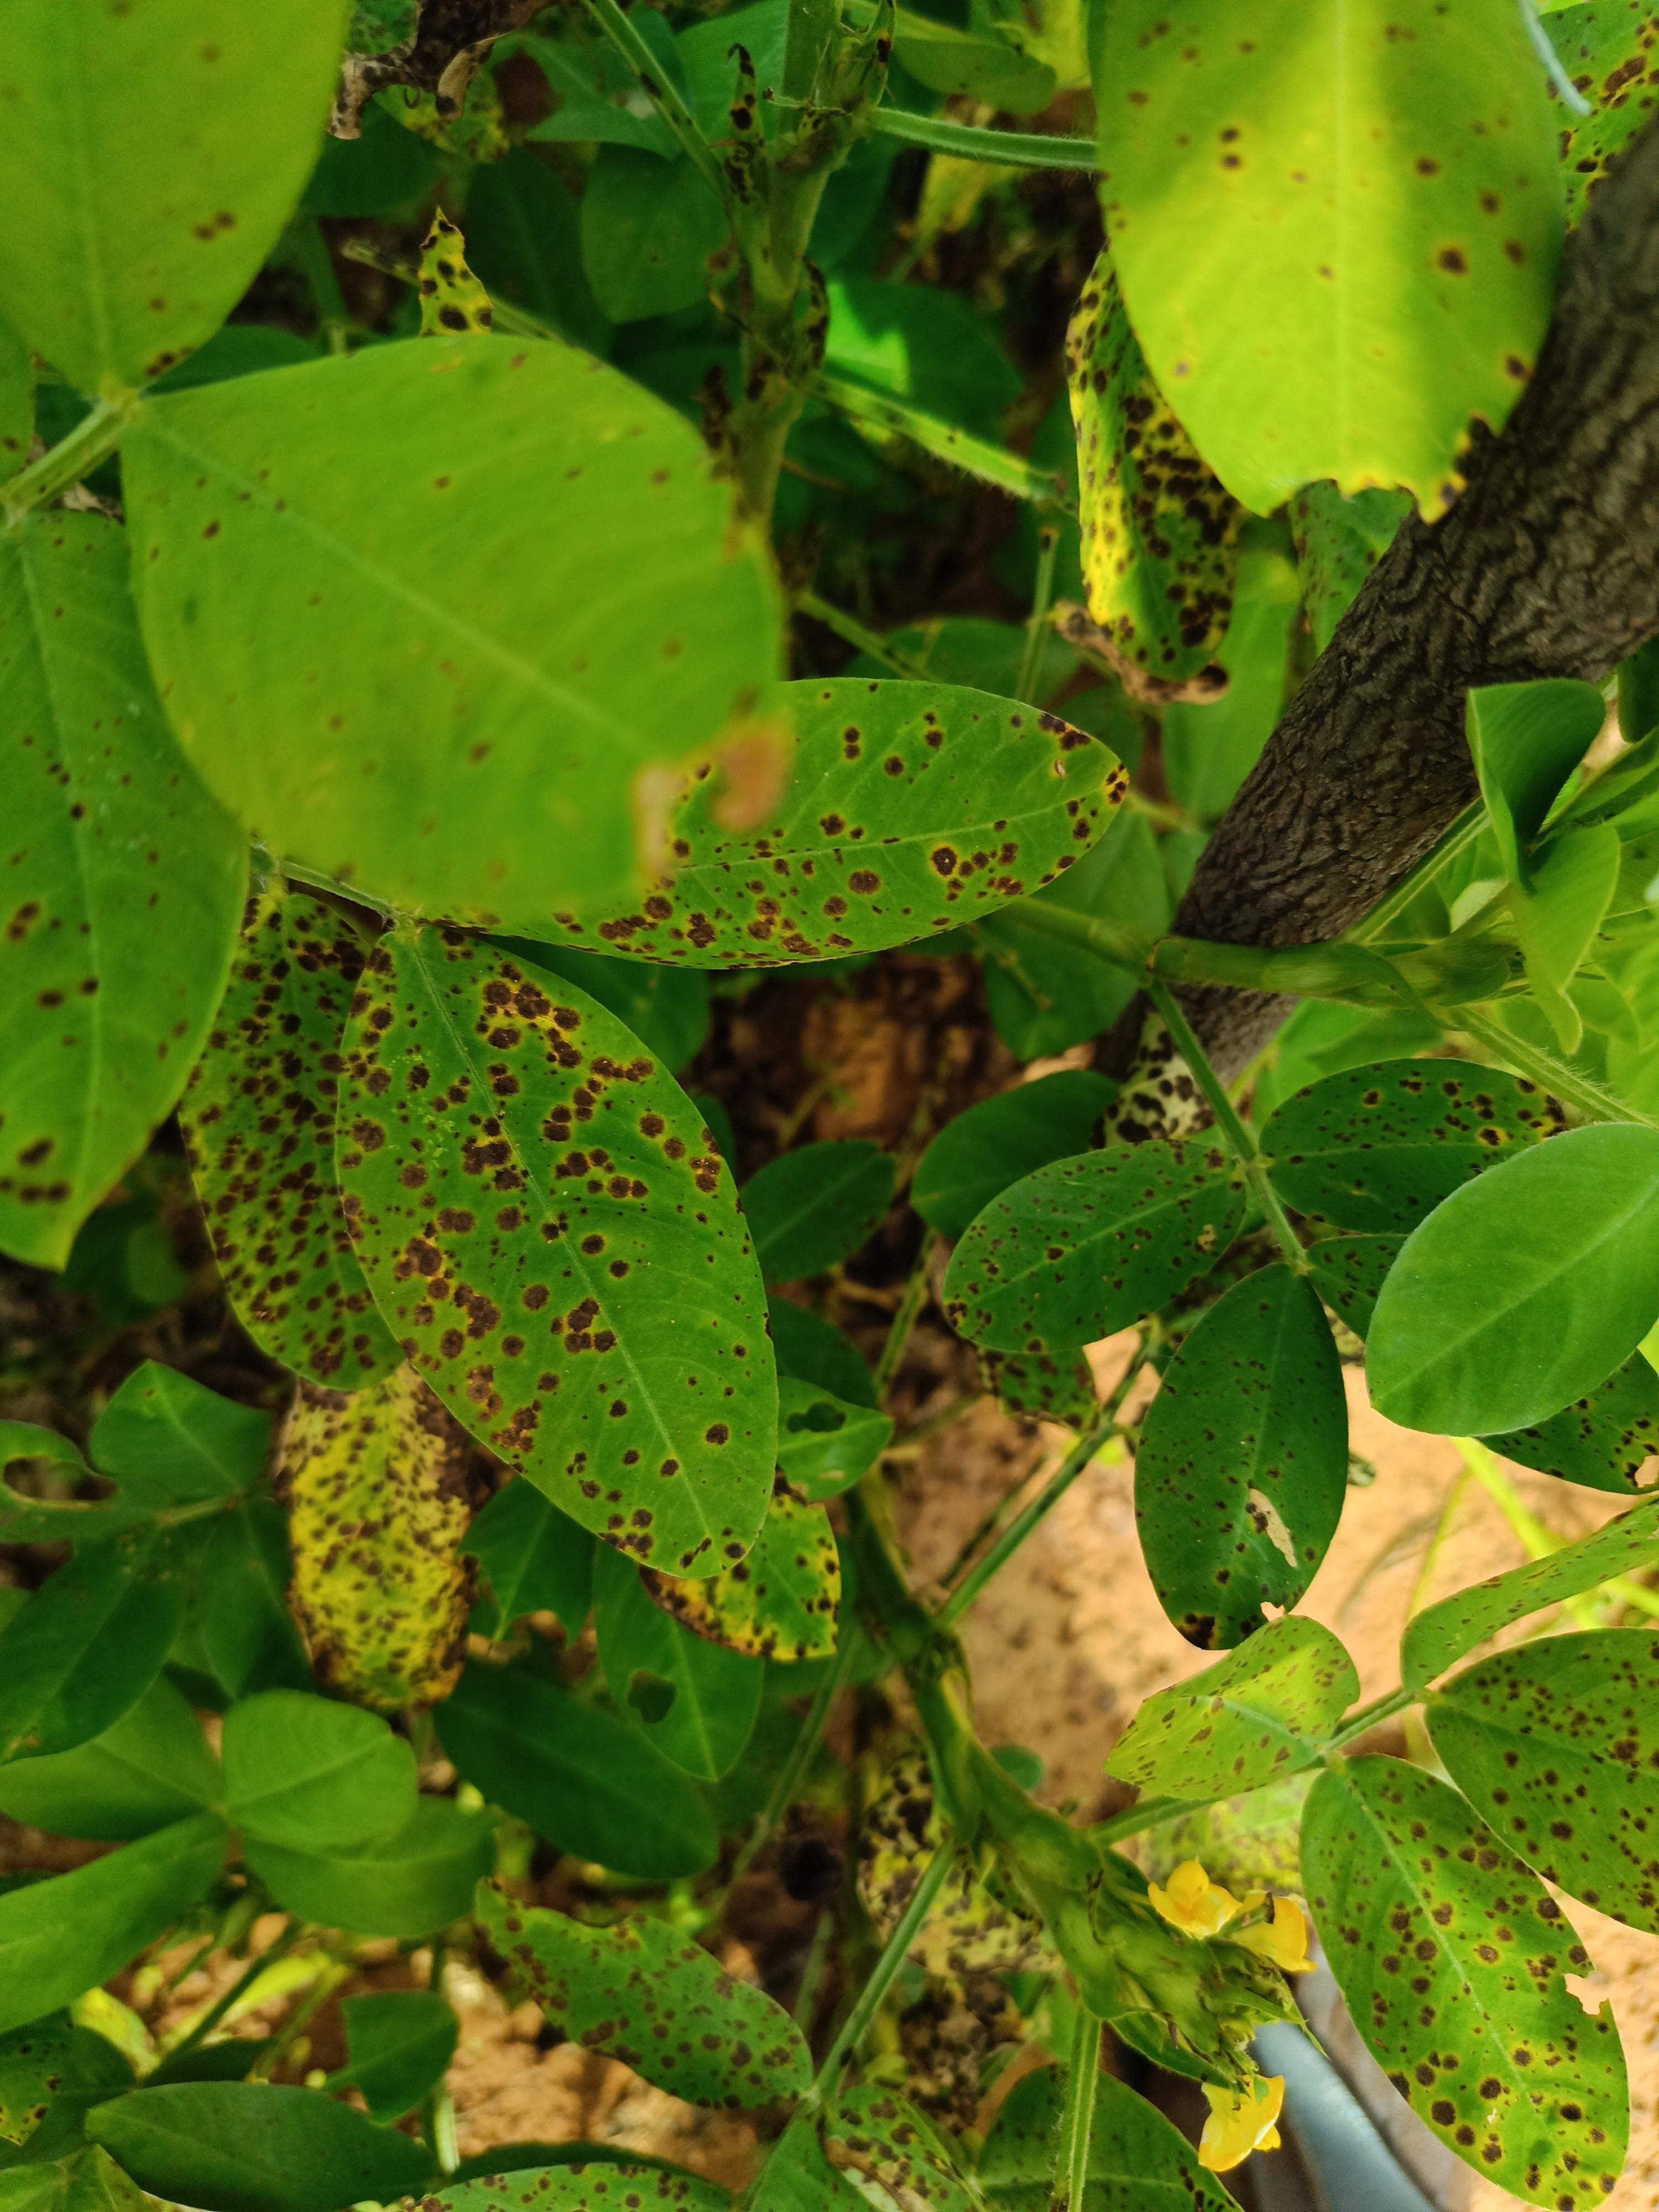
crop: groundnut
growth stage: development pod
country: Ghana
